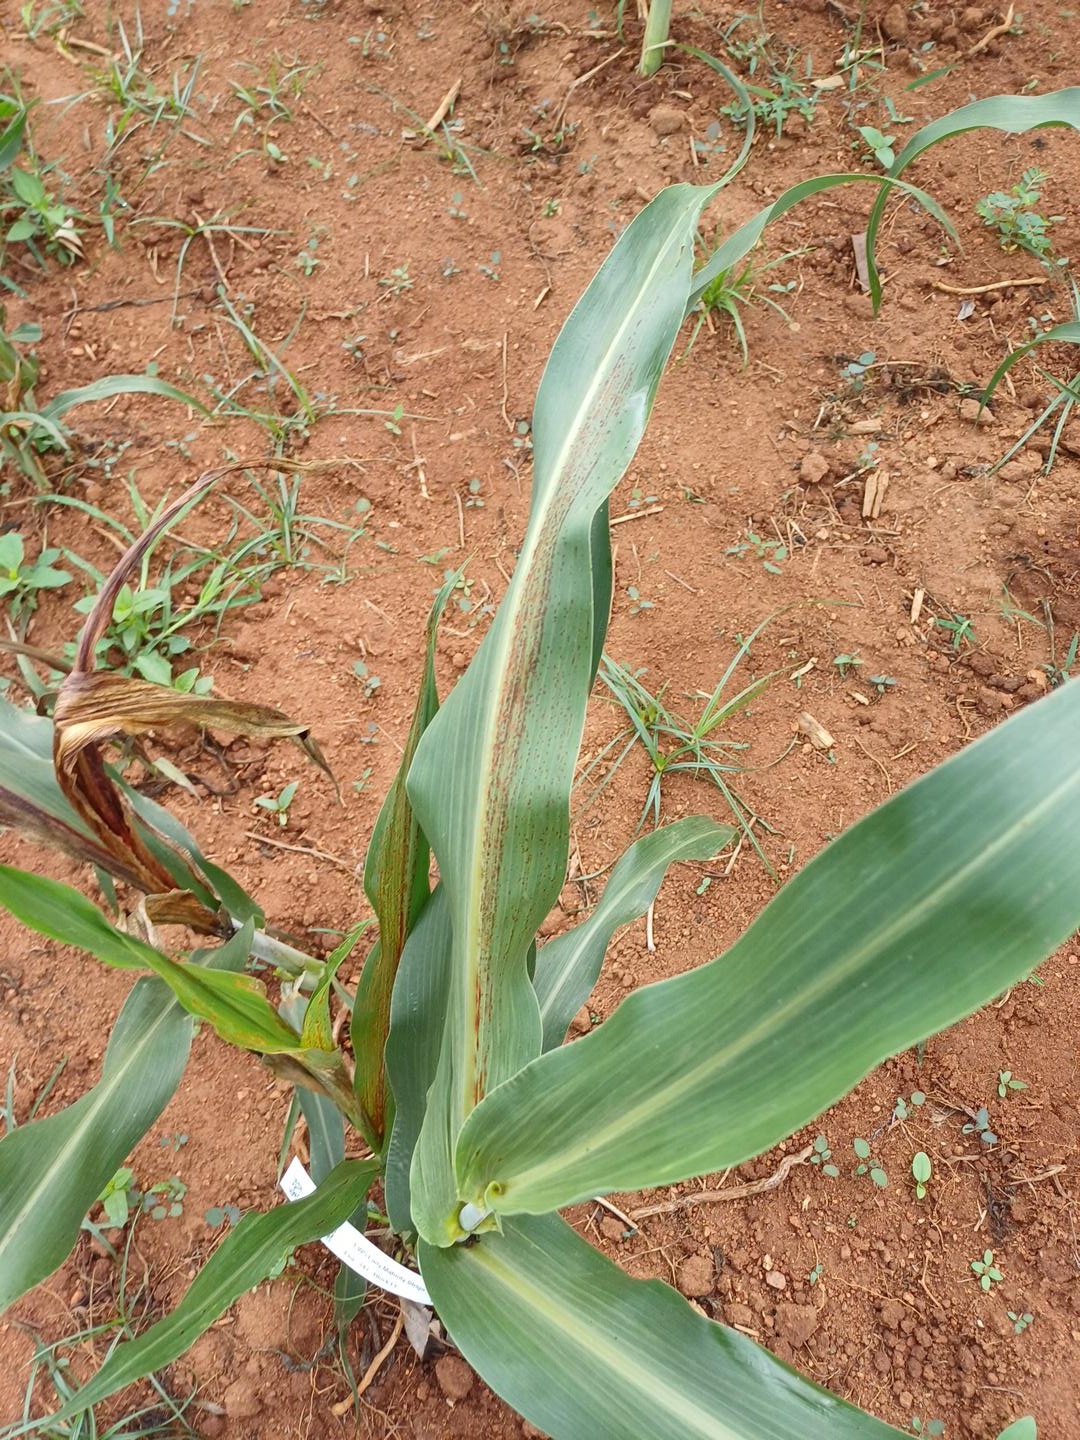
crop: sorghum
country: Kenya
